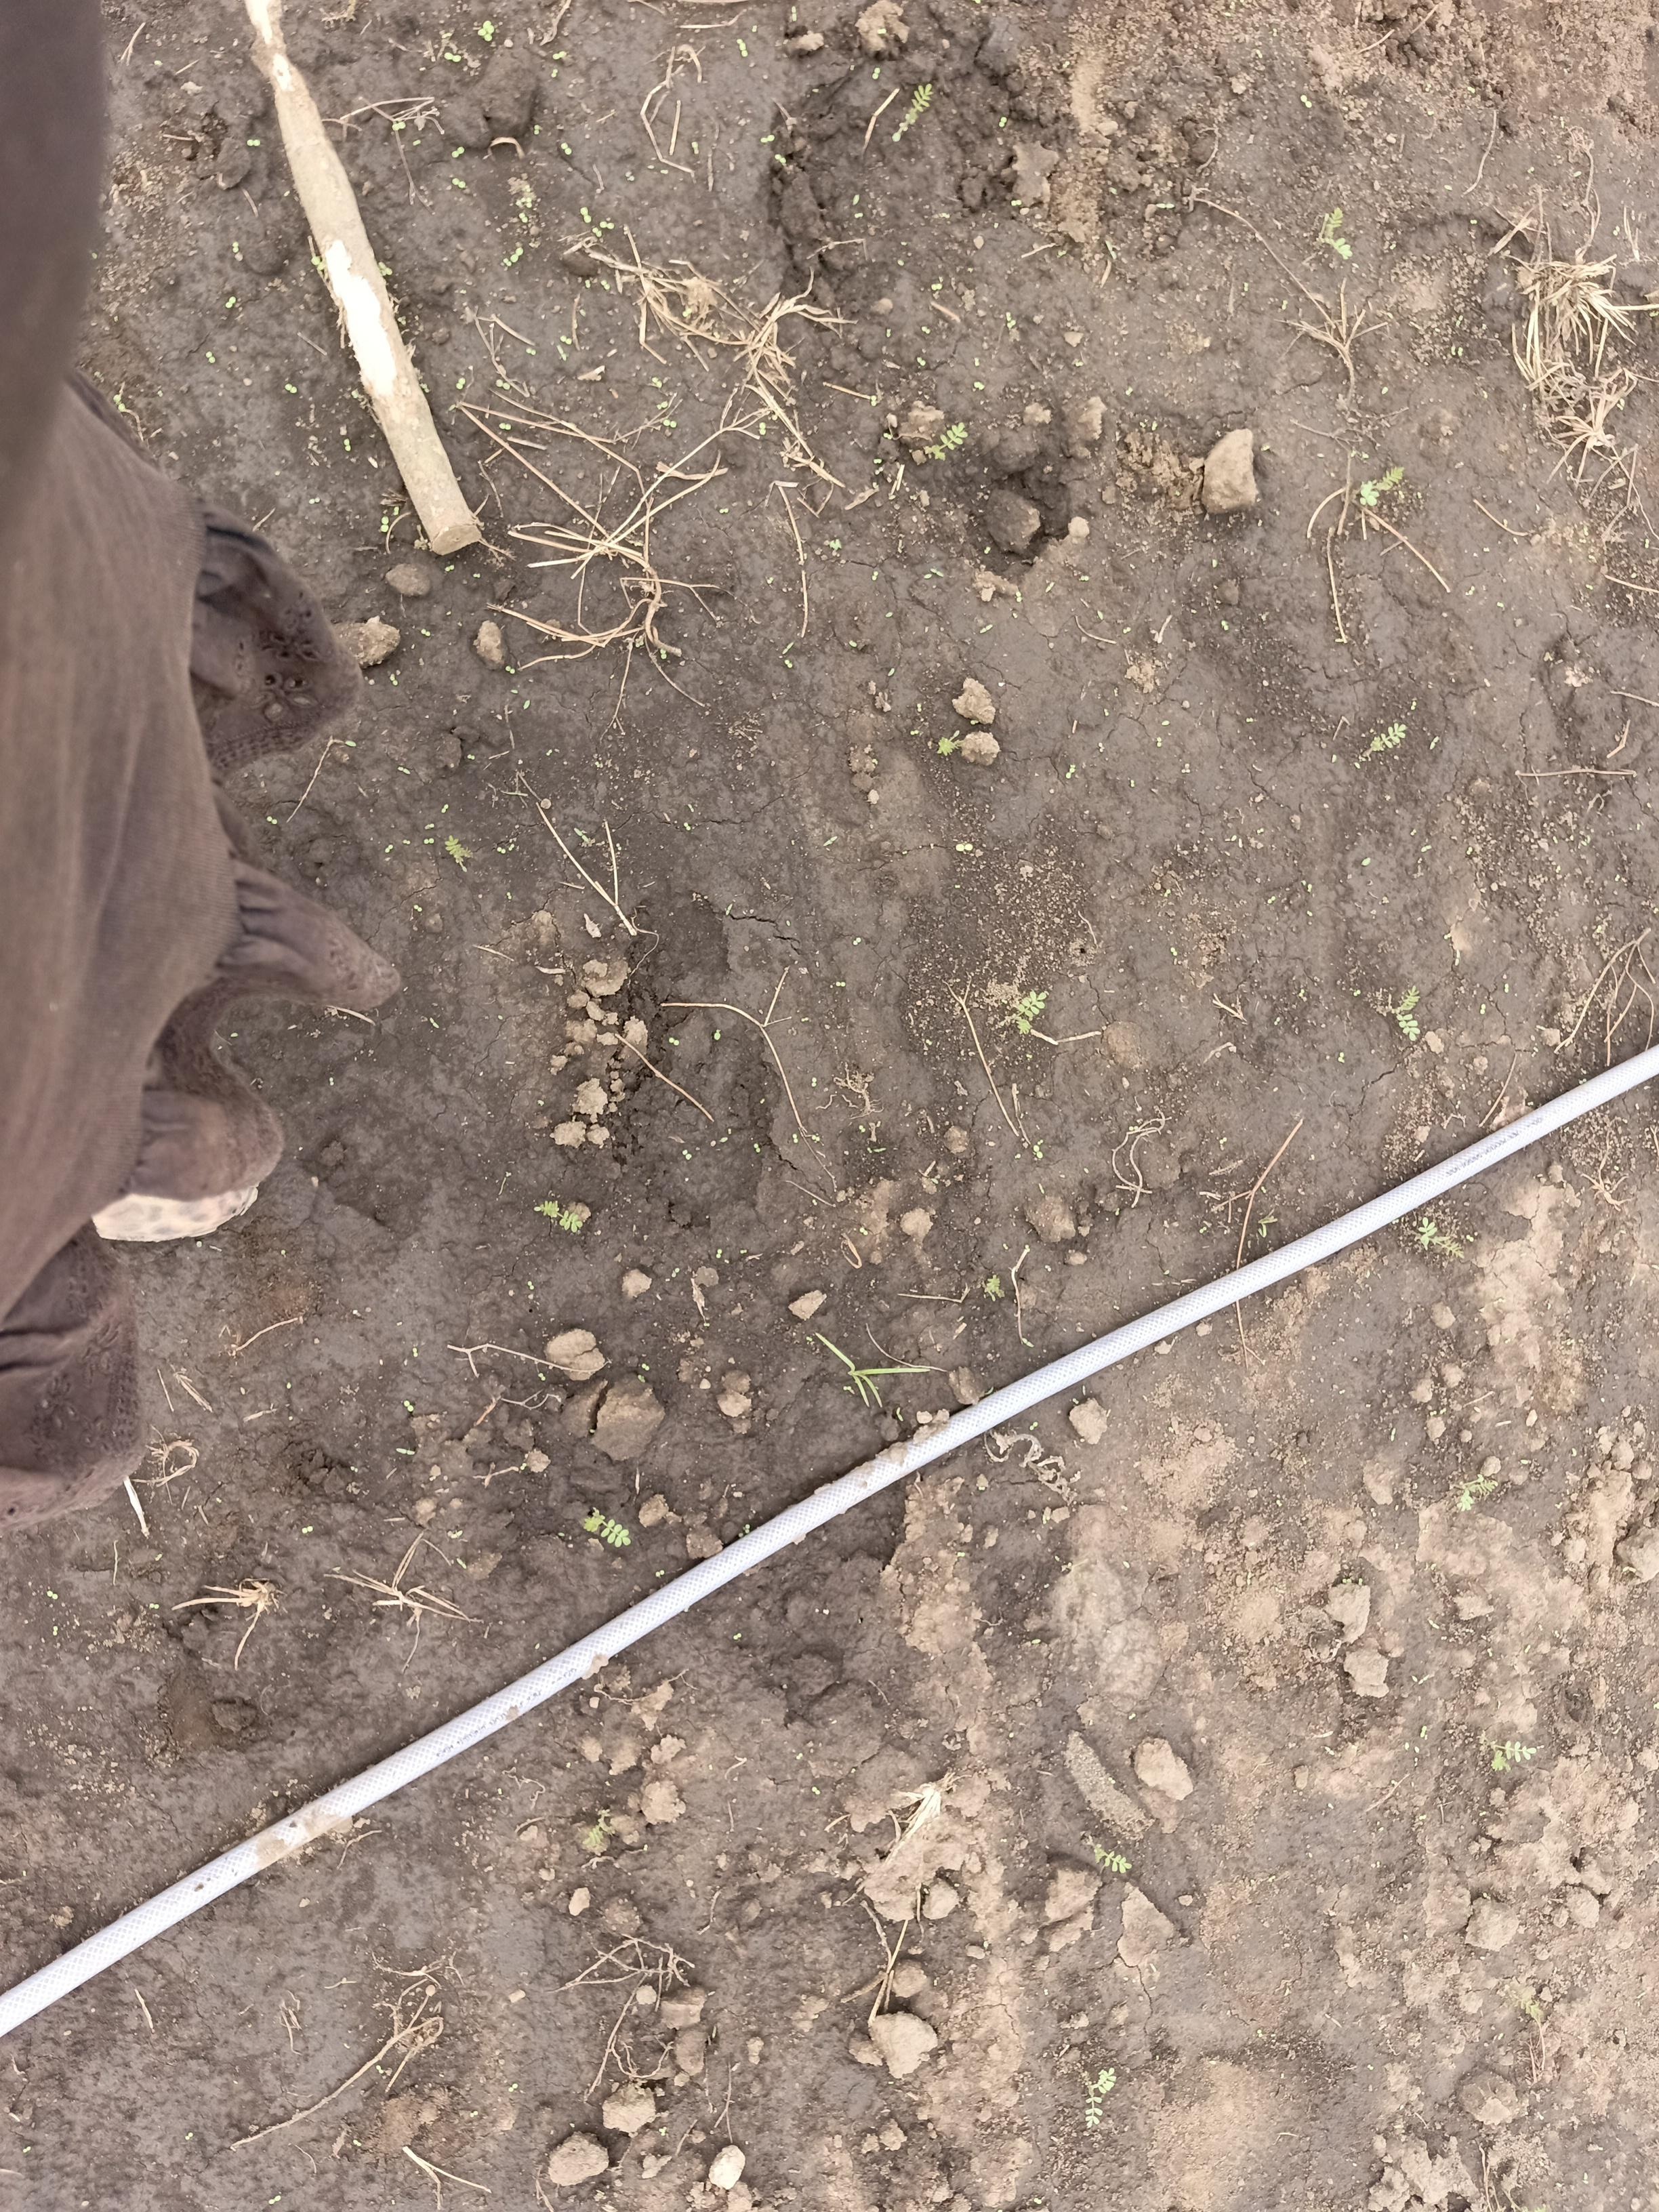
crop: chickpea
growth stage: emergence
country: Tanzania
